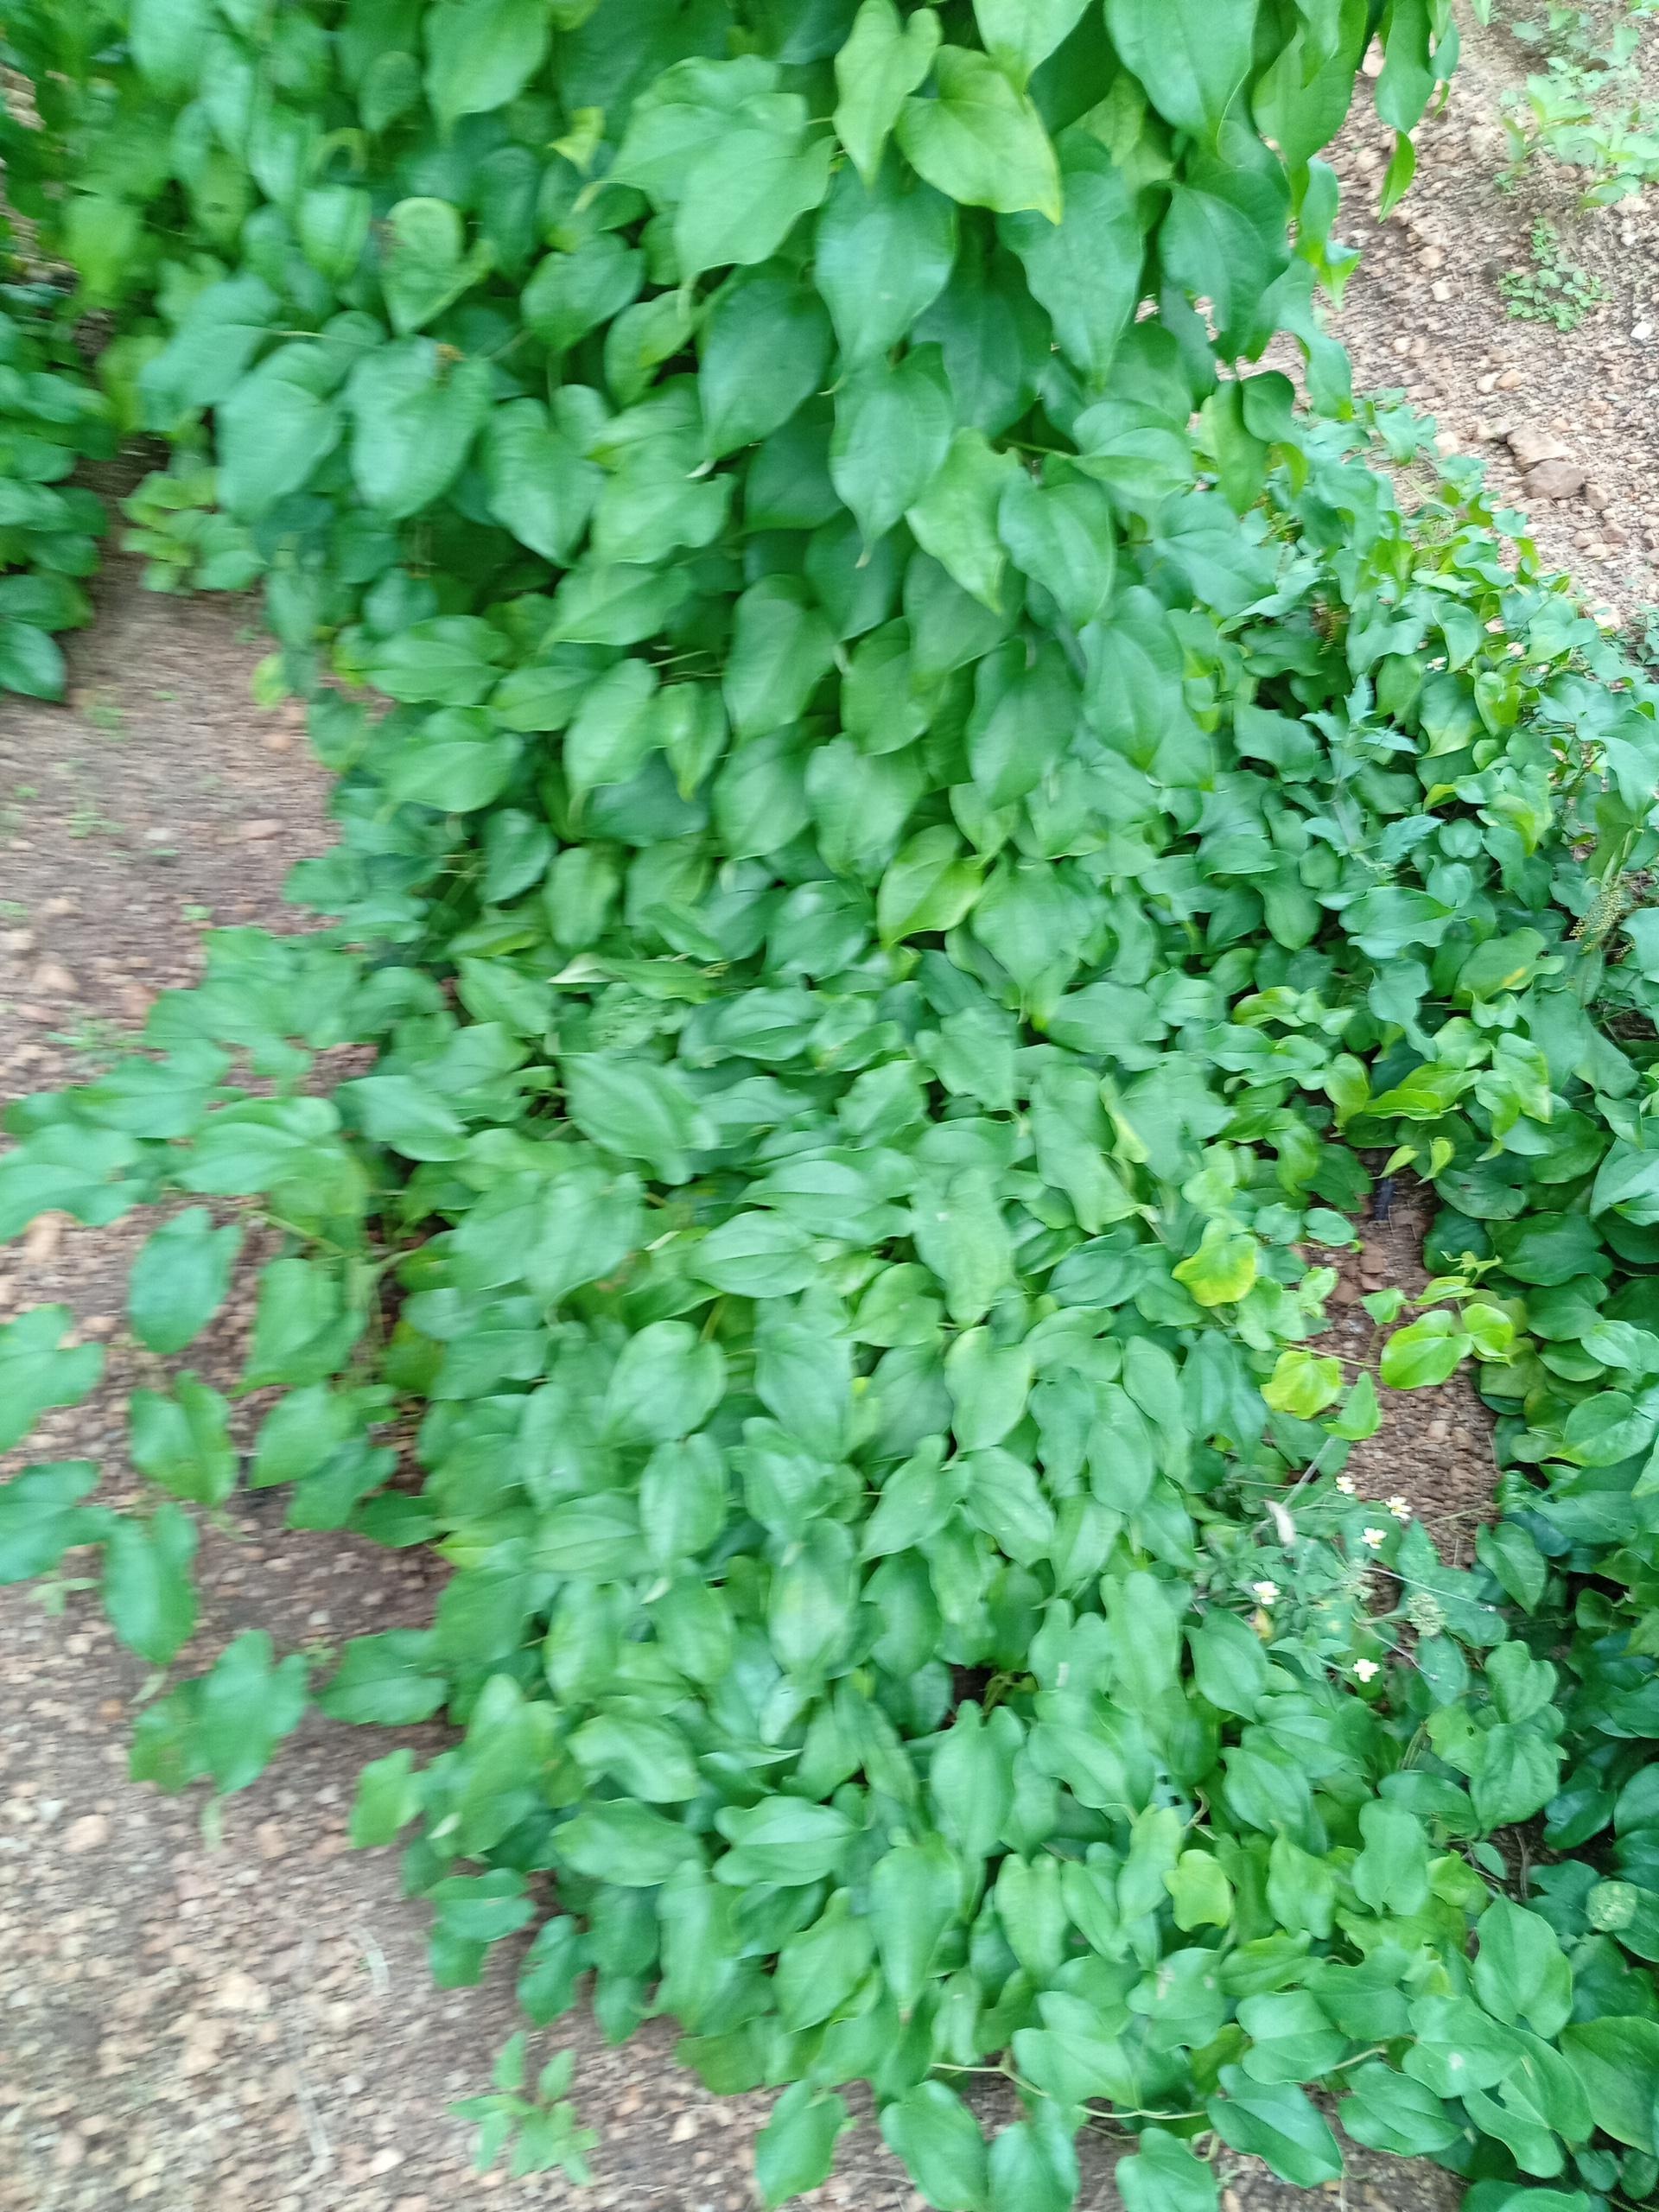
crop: yam
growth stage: vegetative
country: Nigeria
